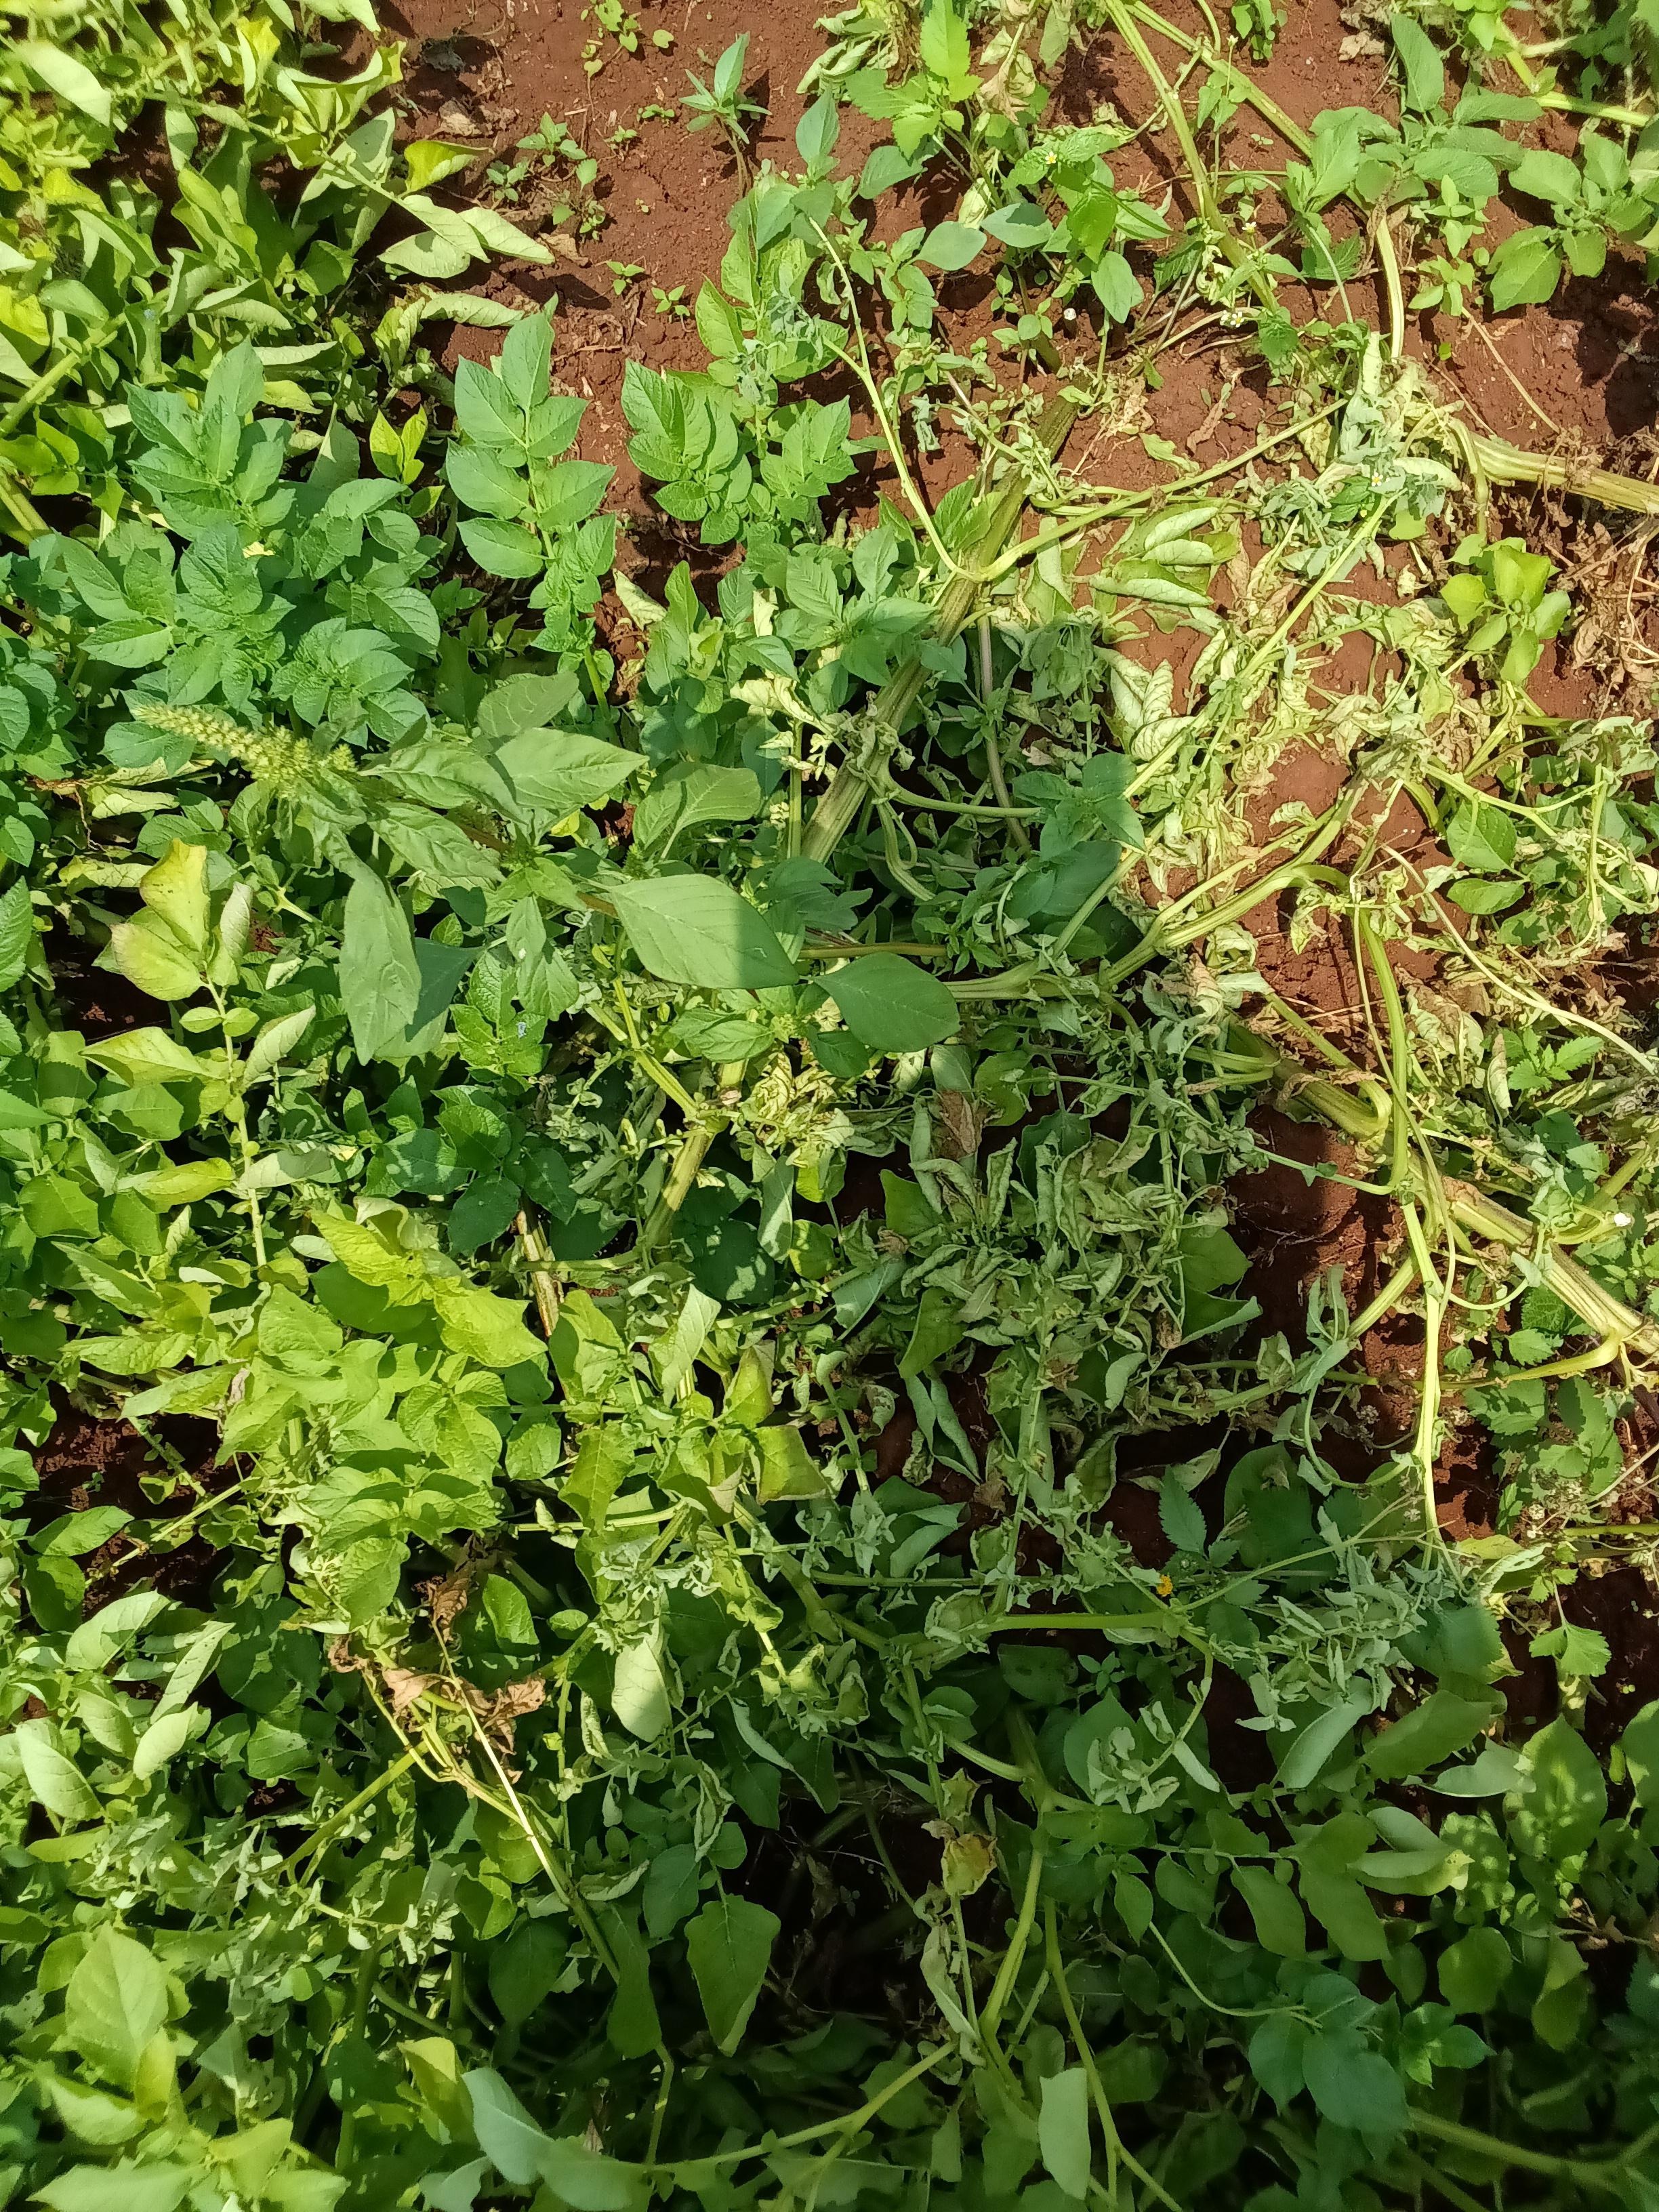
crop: potato
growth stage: harvest maturity
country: Kenya
